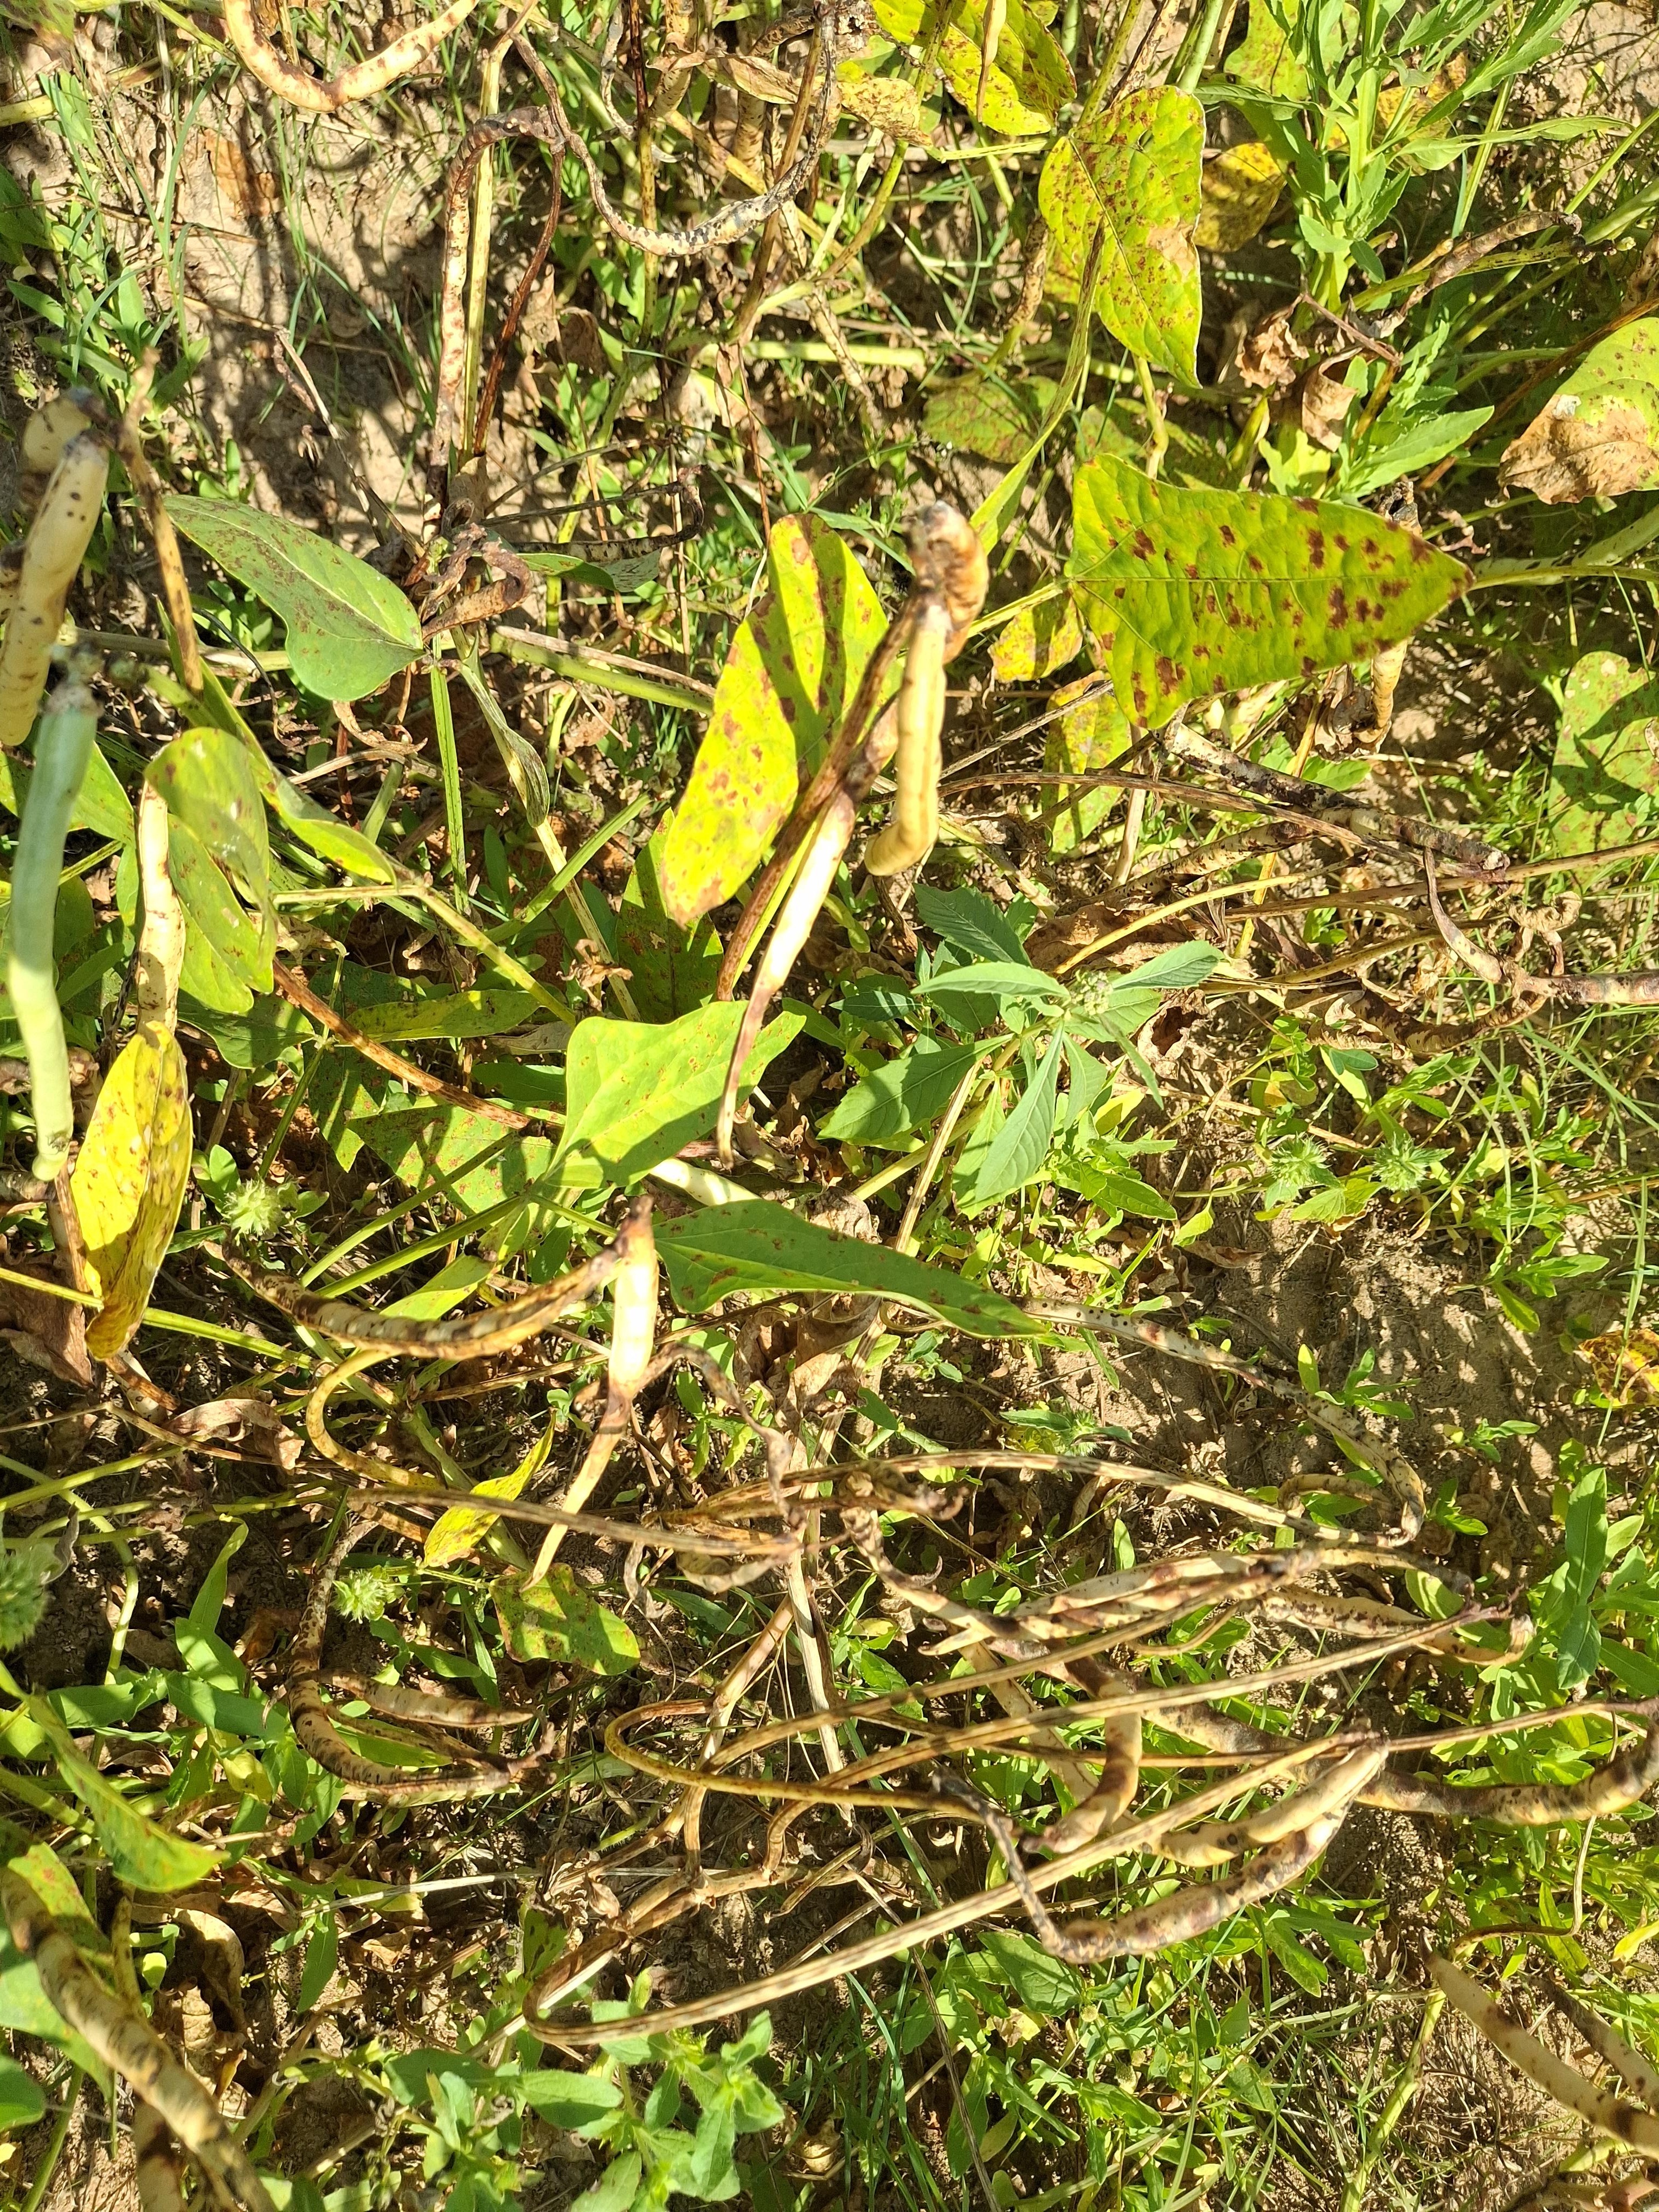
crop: cowpea
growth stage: maturity
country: Nigeria
